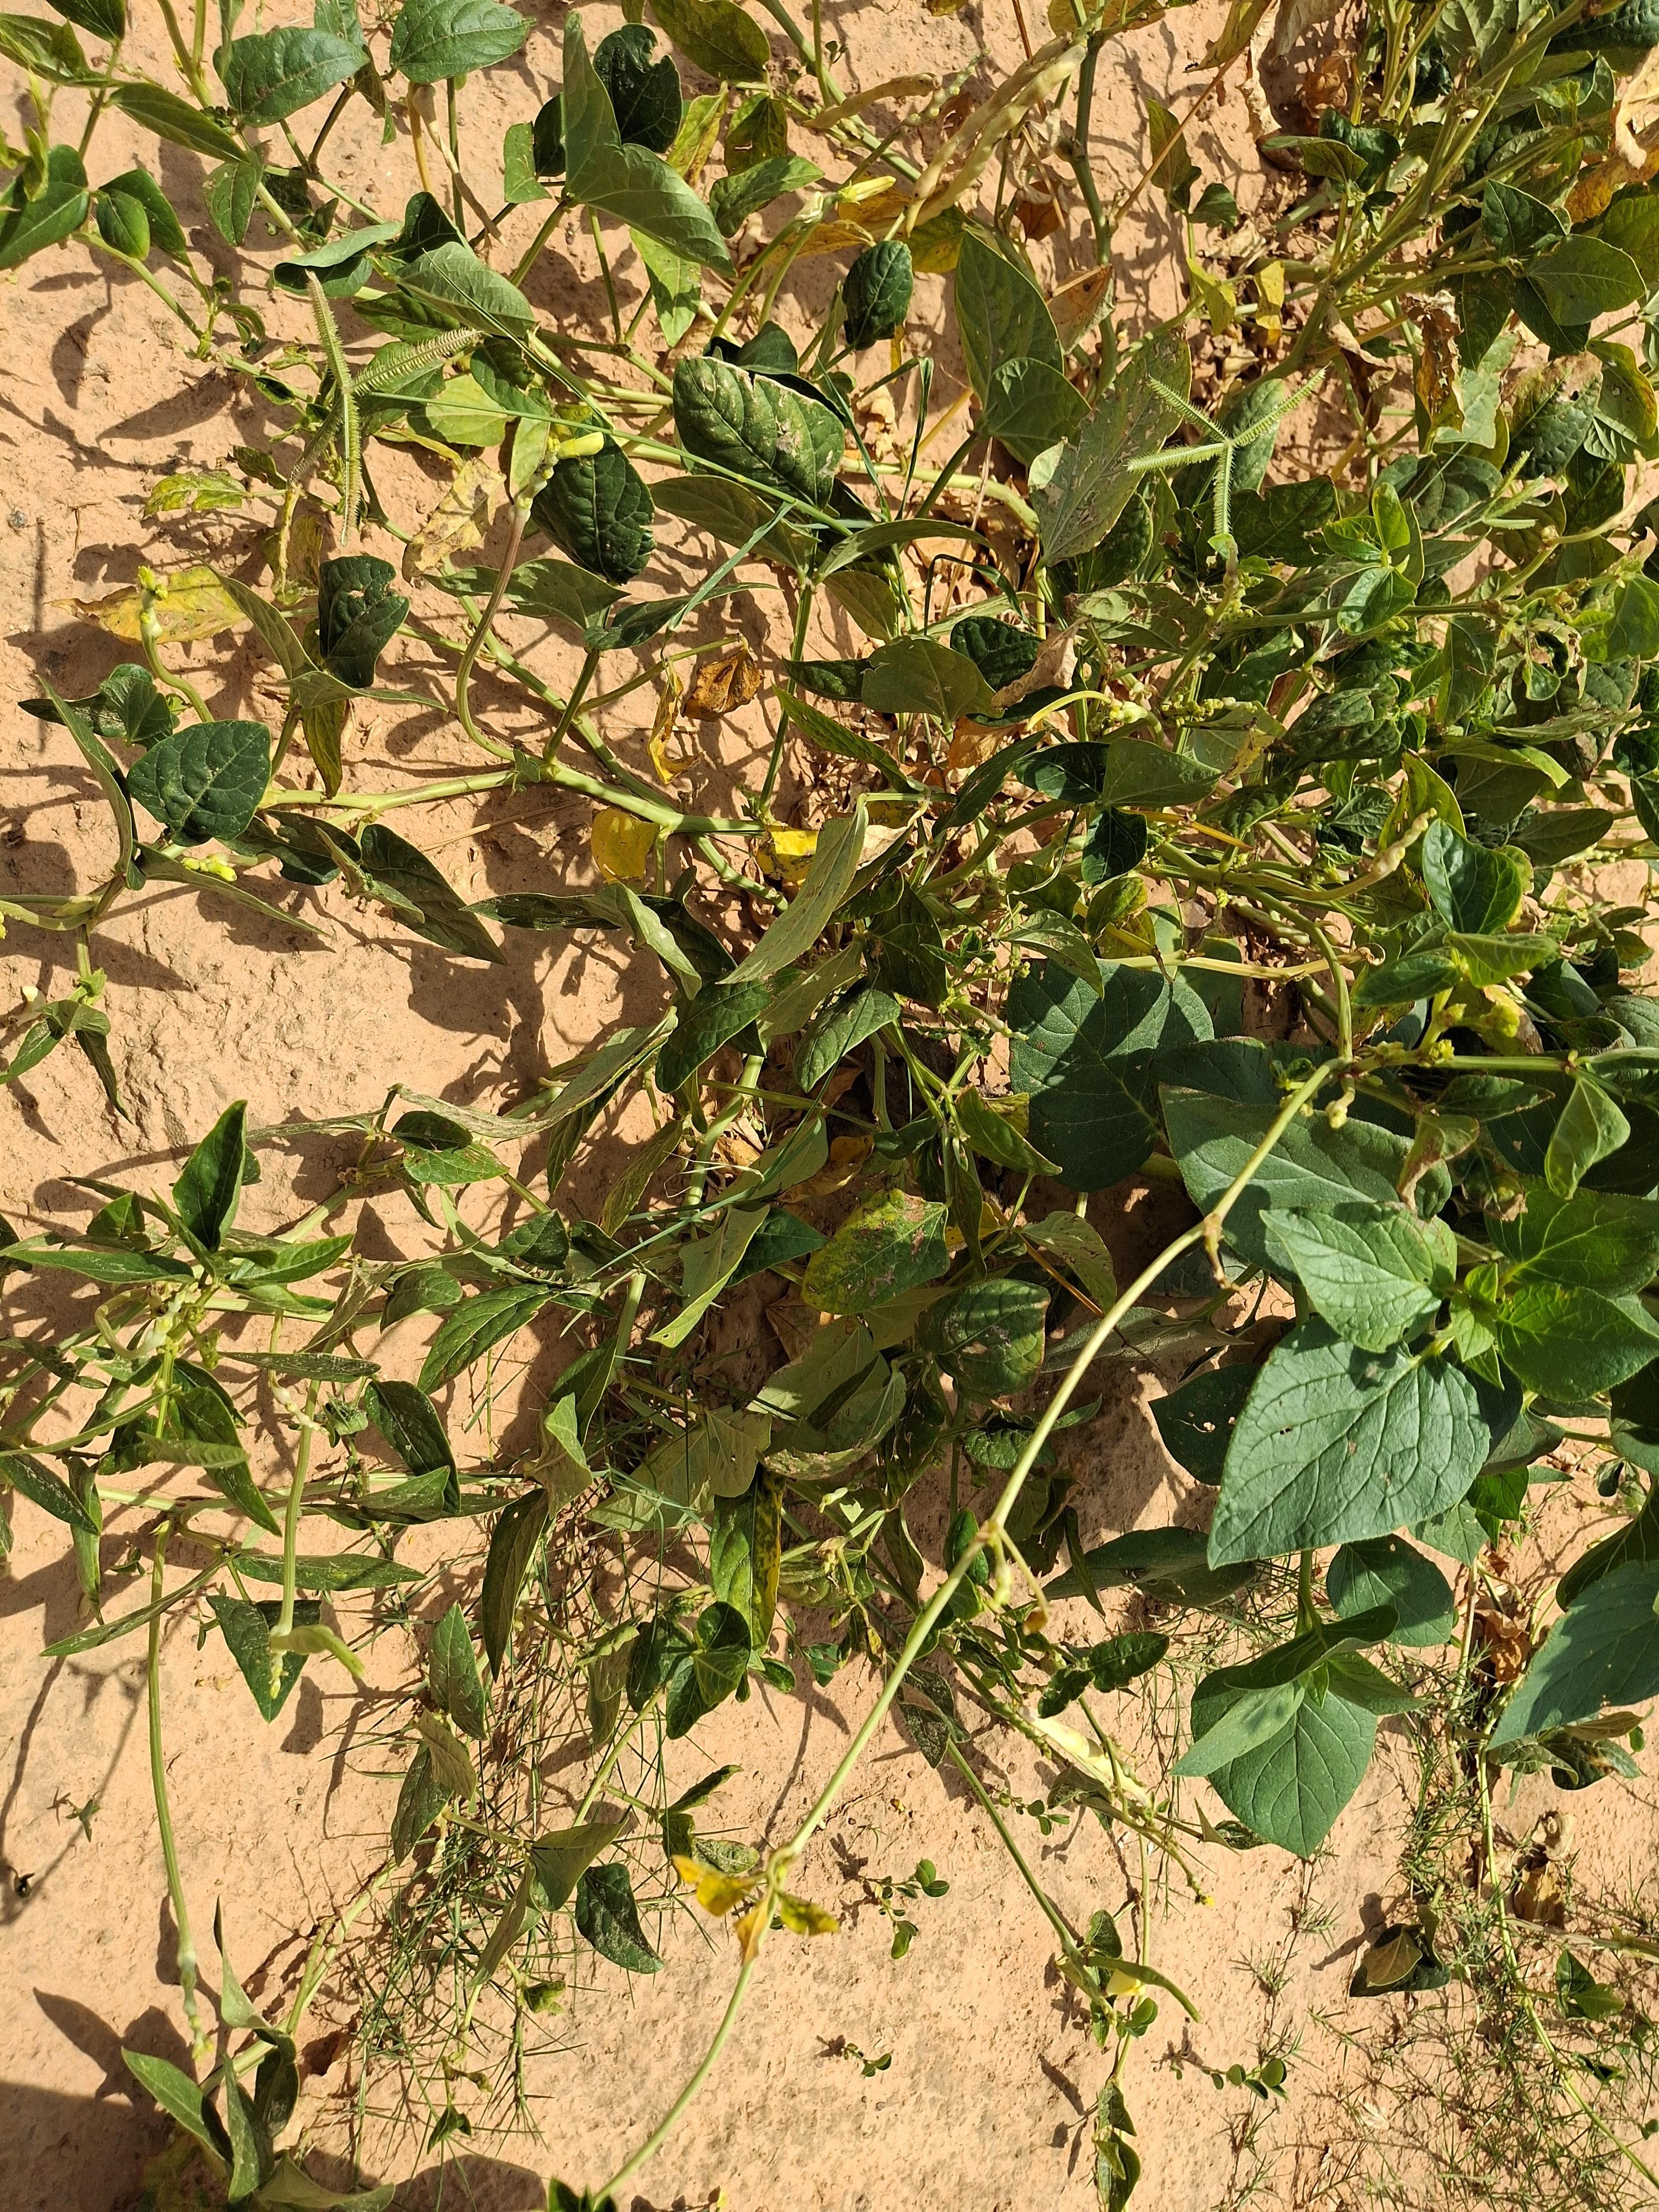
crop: cowpea
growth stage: harvest maturity
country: Nigeria
